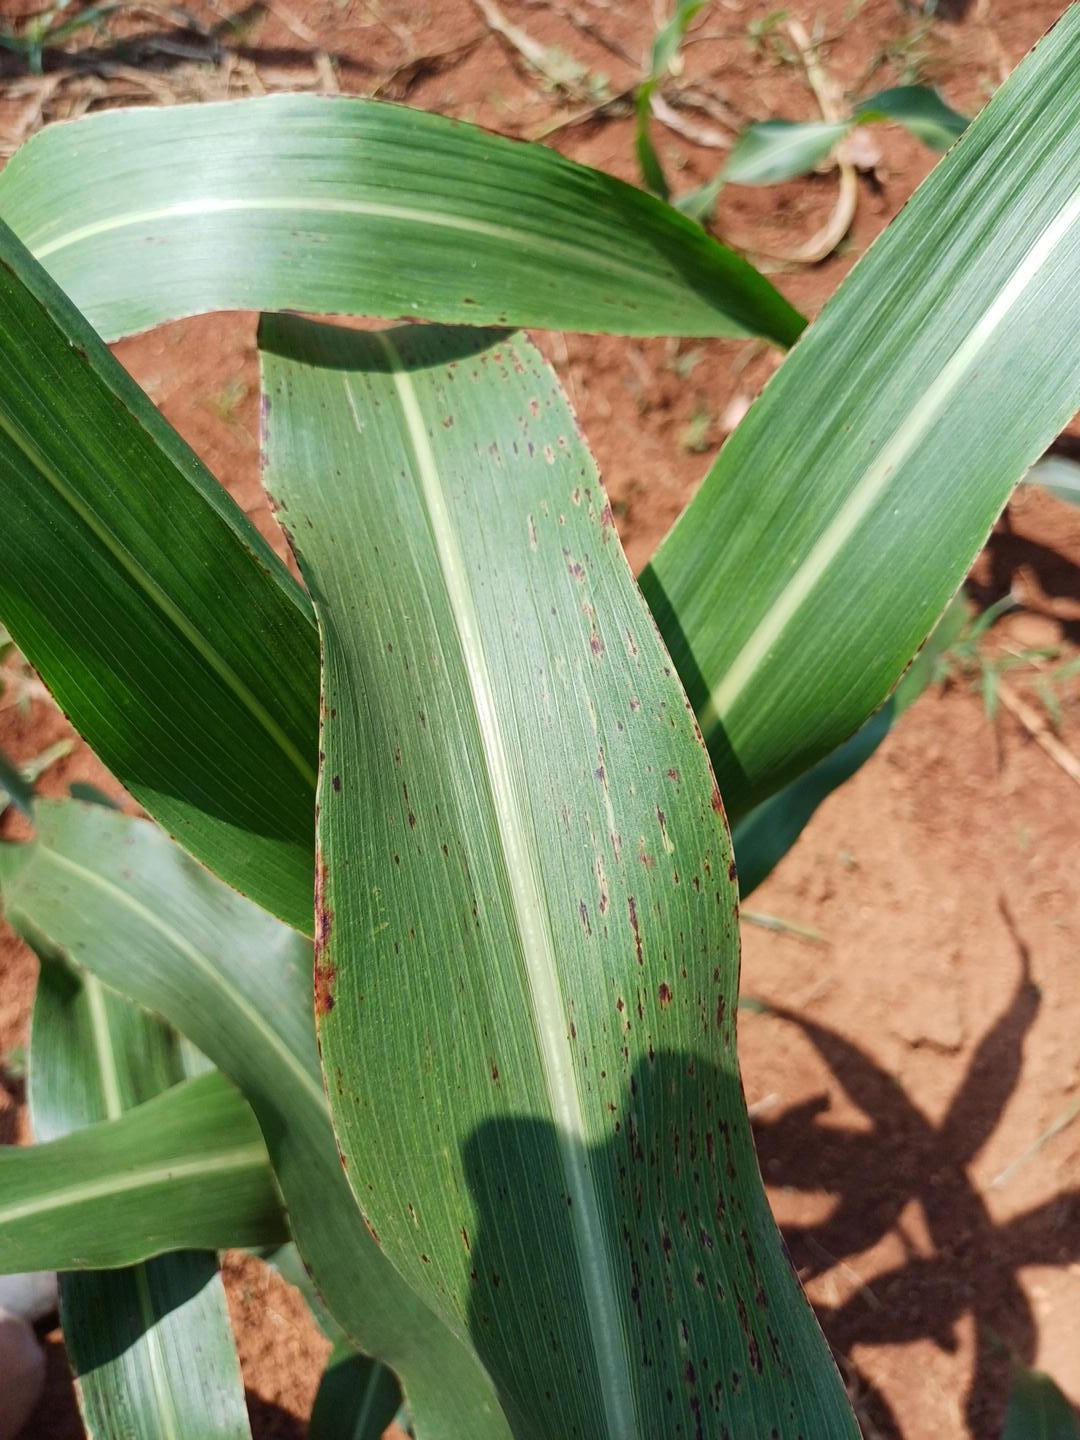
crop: sorghum
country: Kenya
